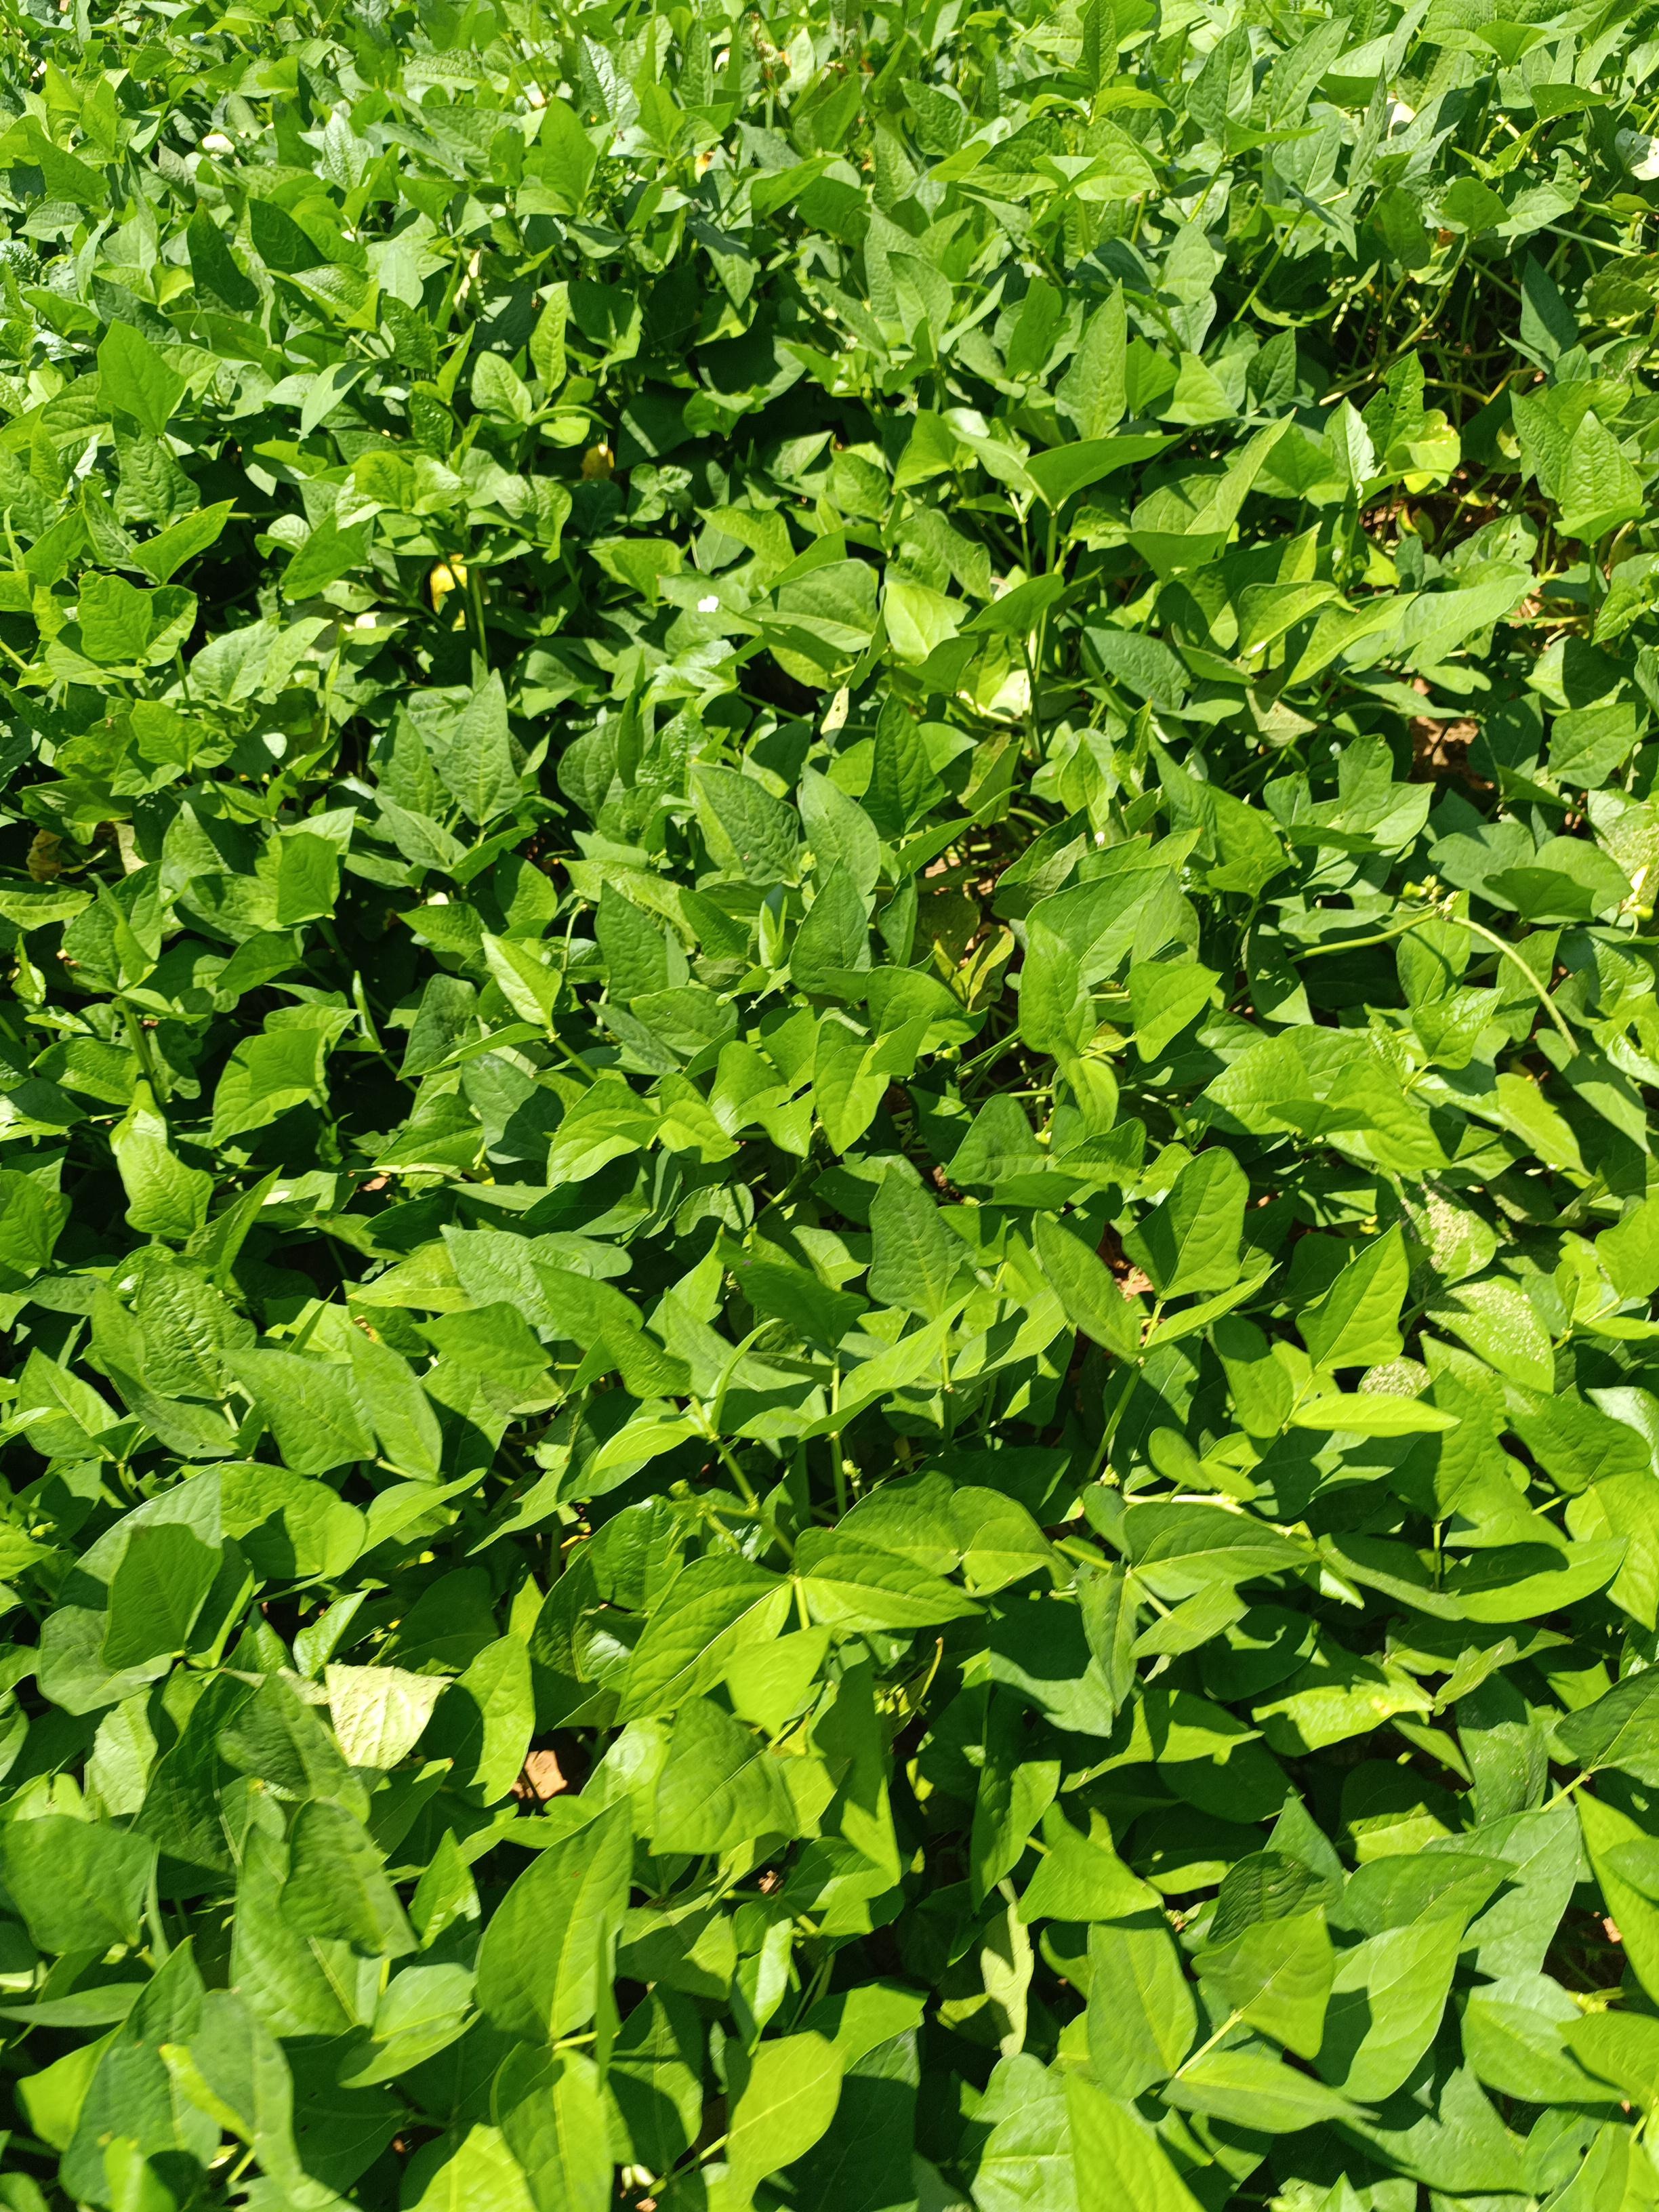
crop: cowpea
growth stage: development pod
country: Nigeria
